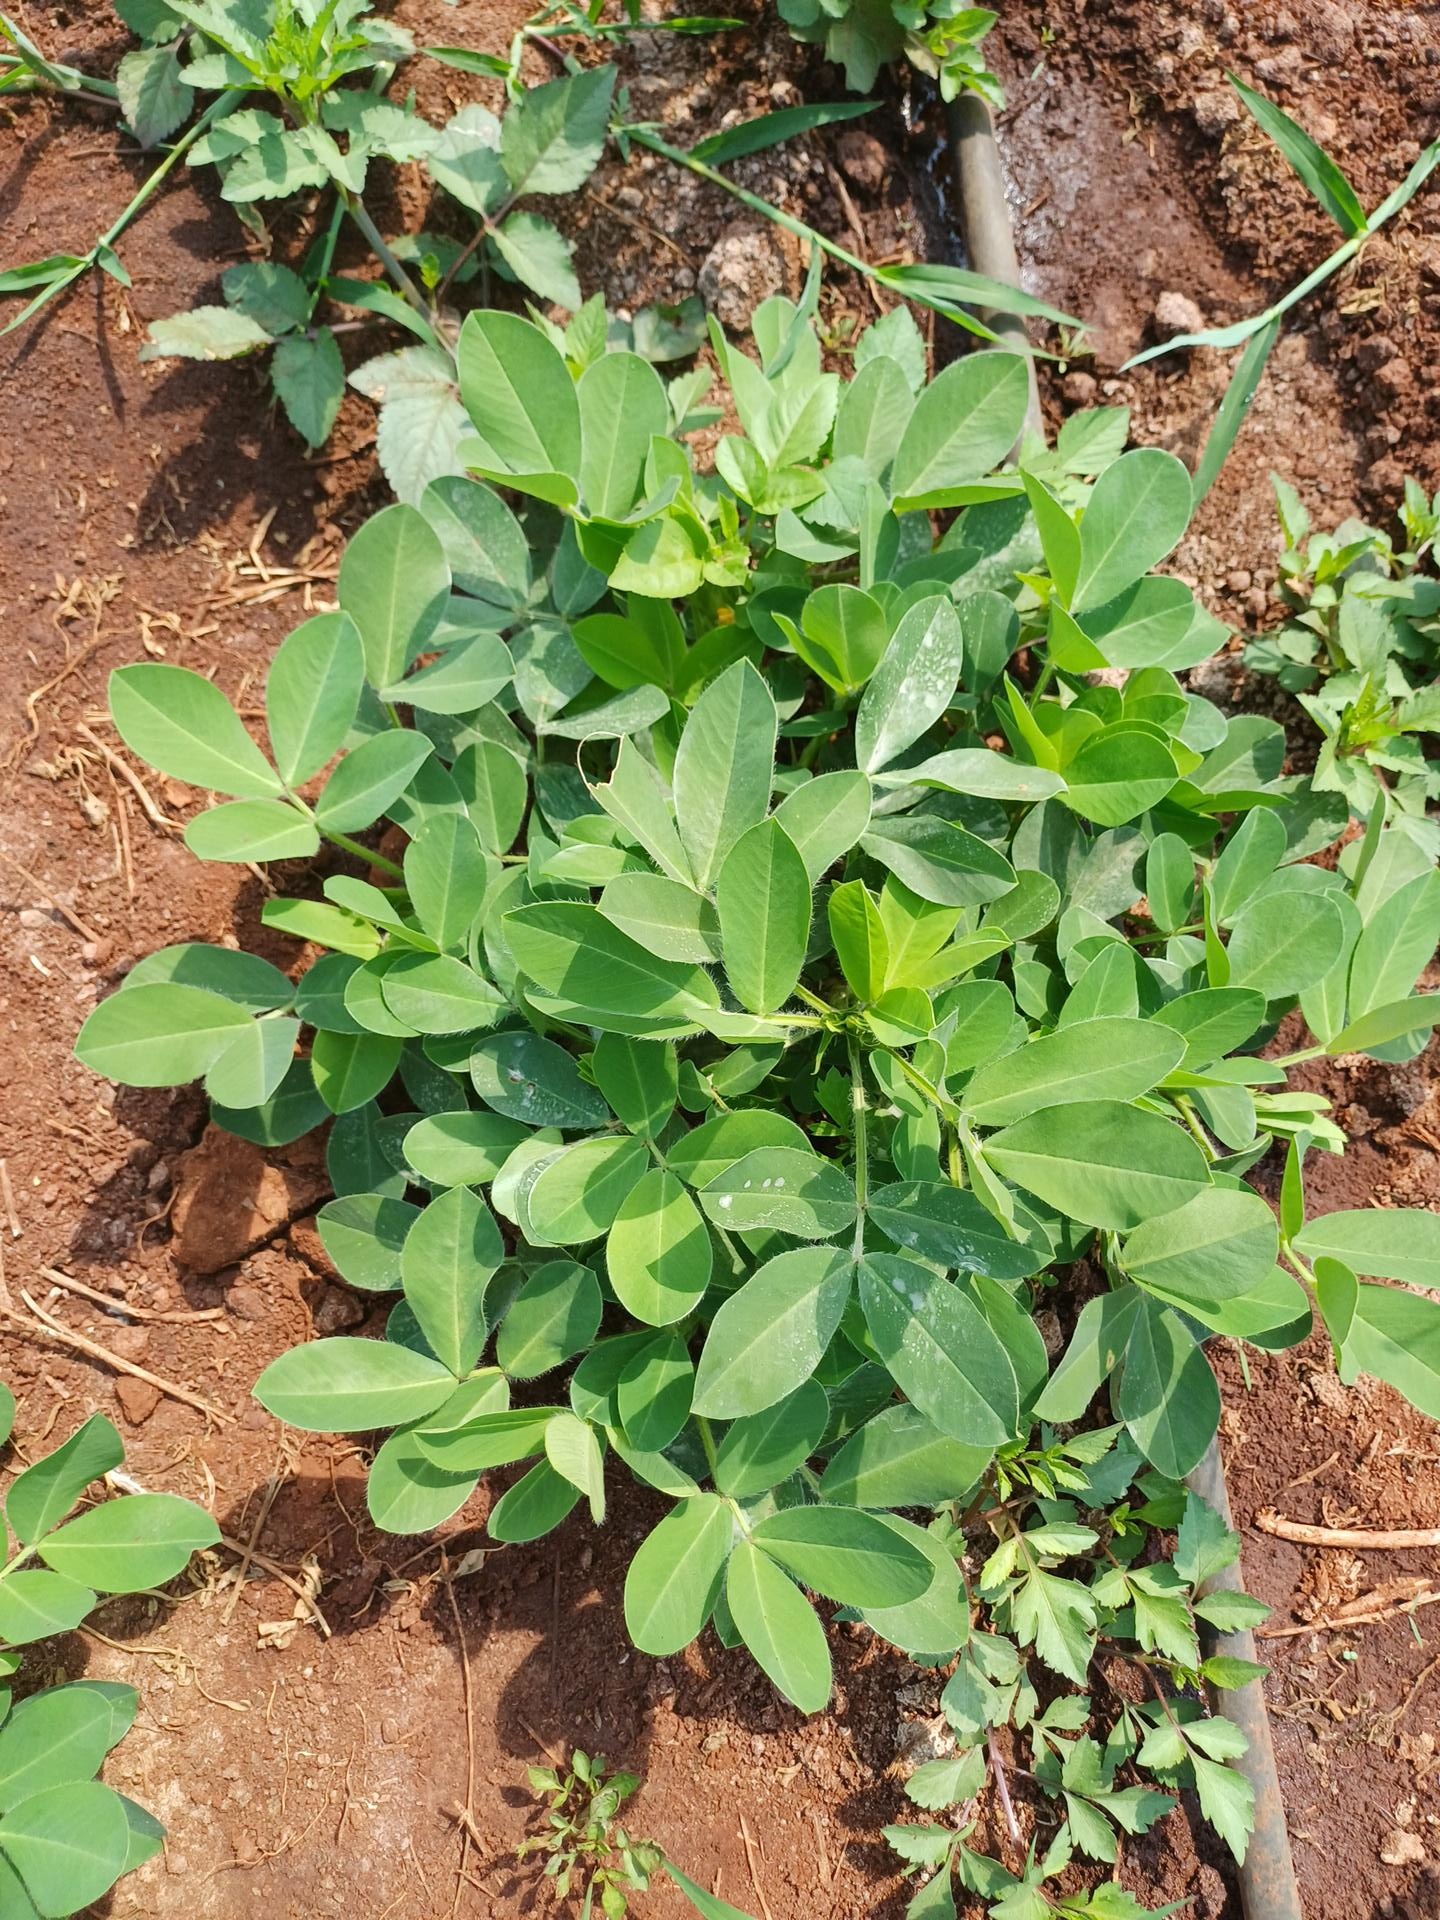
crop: groundnut
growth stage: flowering
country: Kenya
